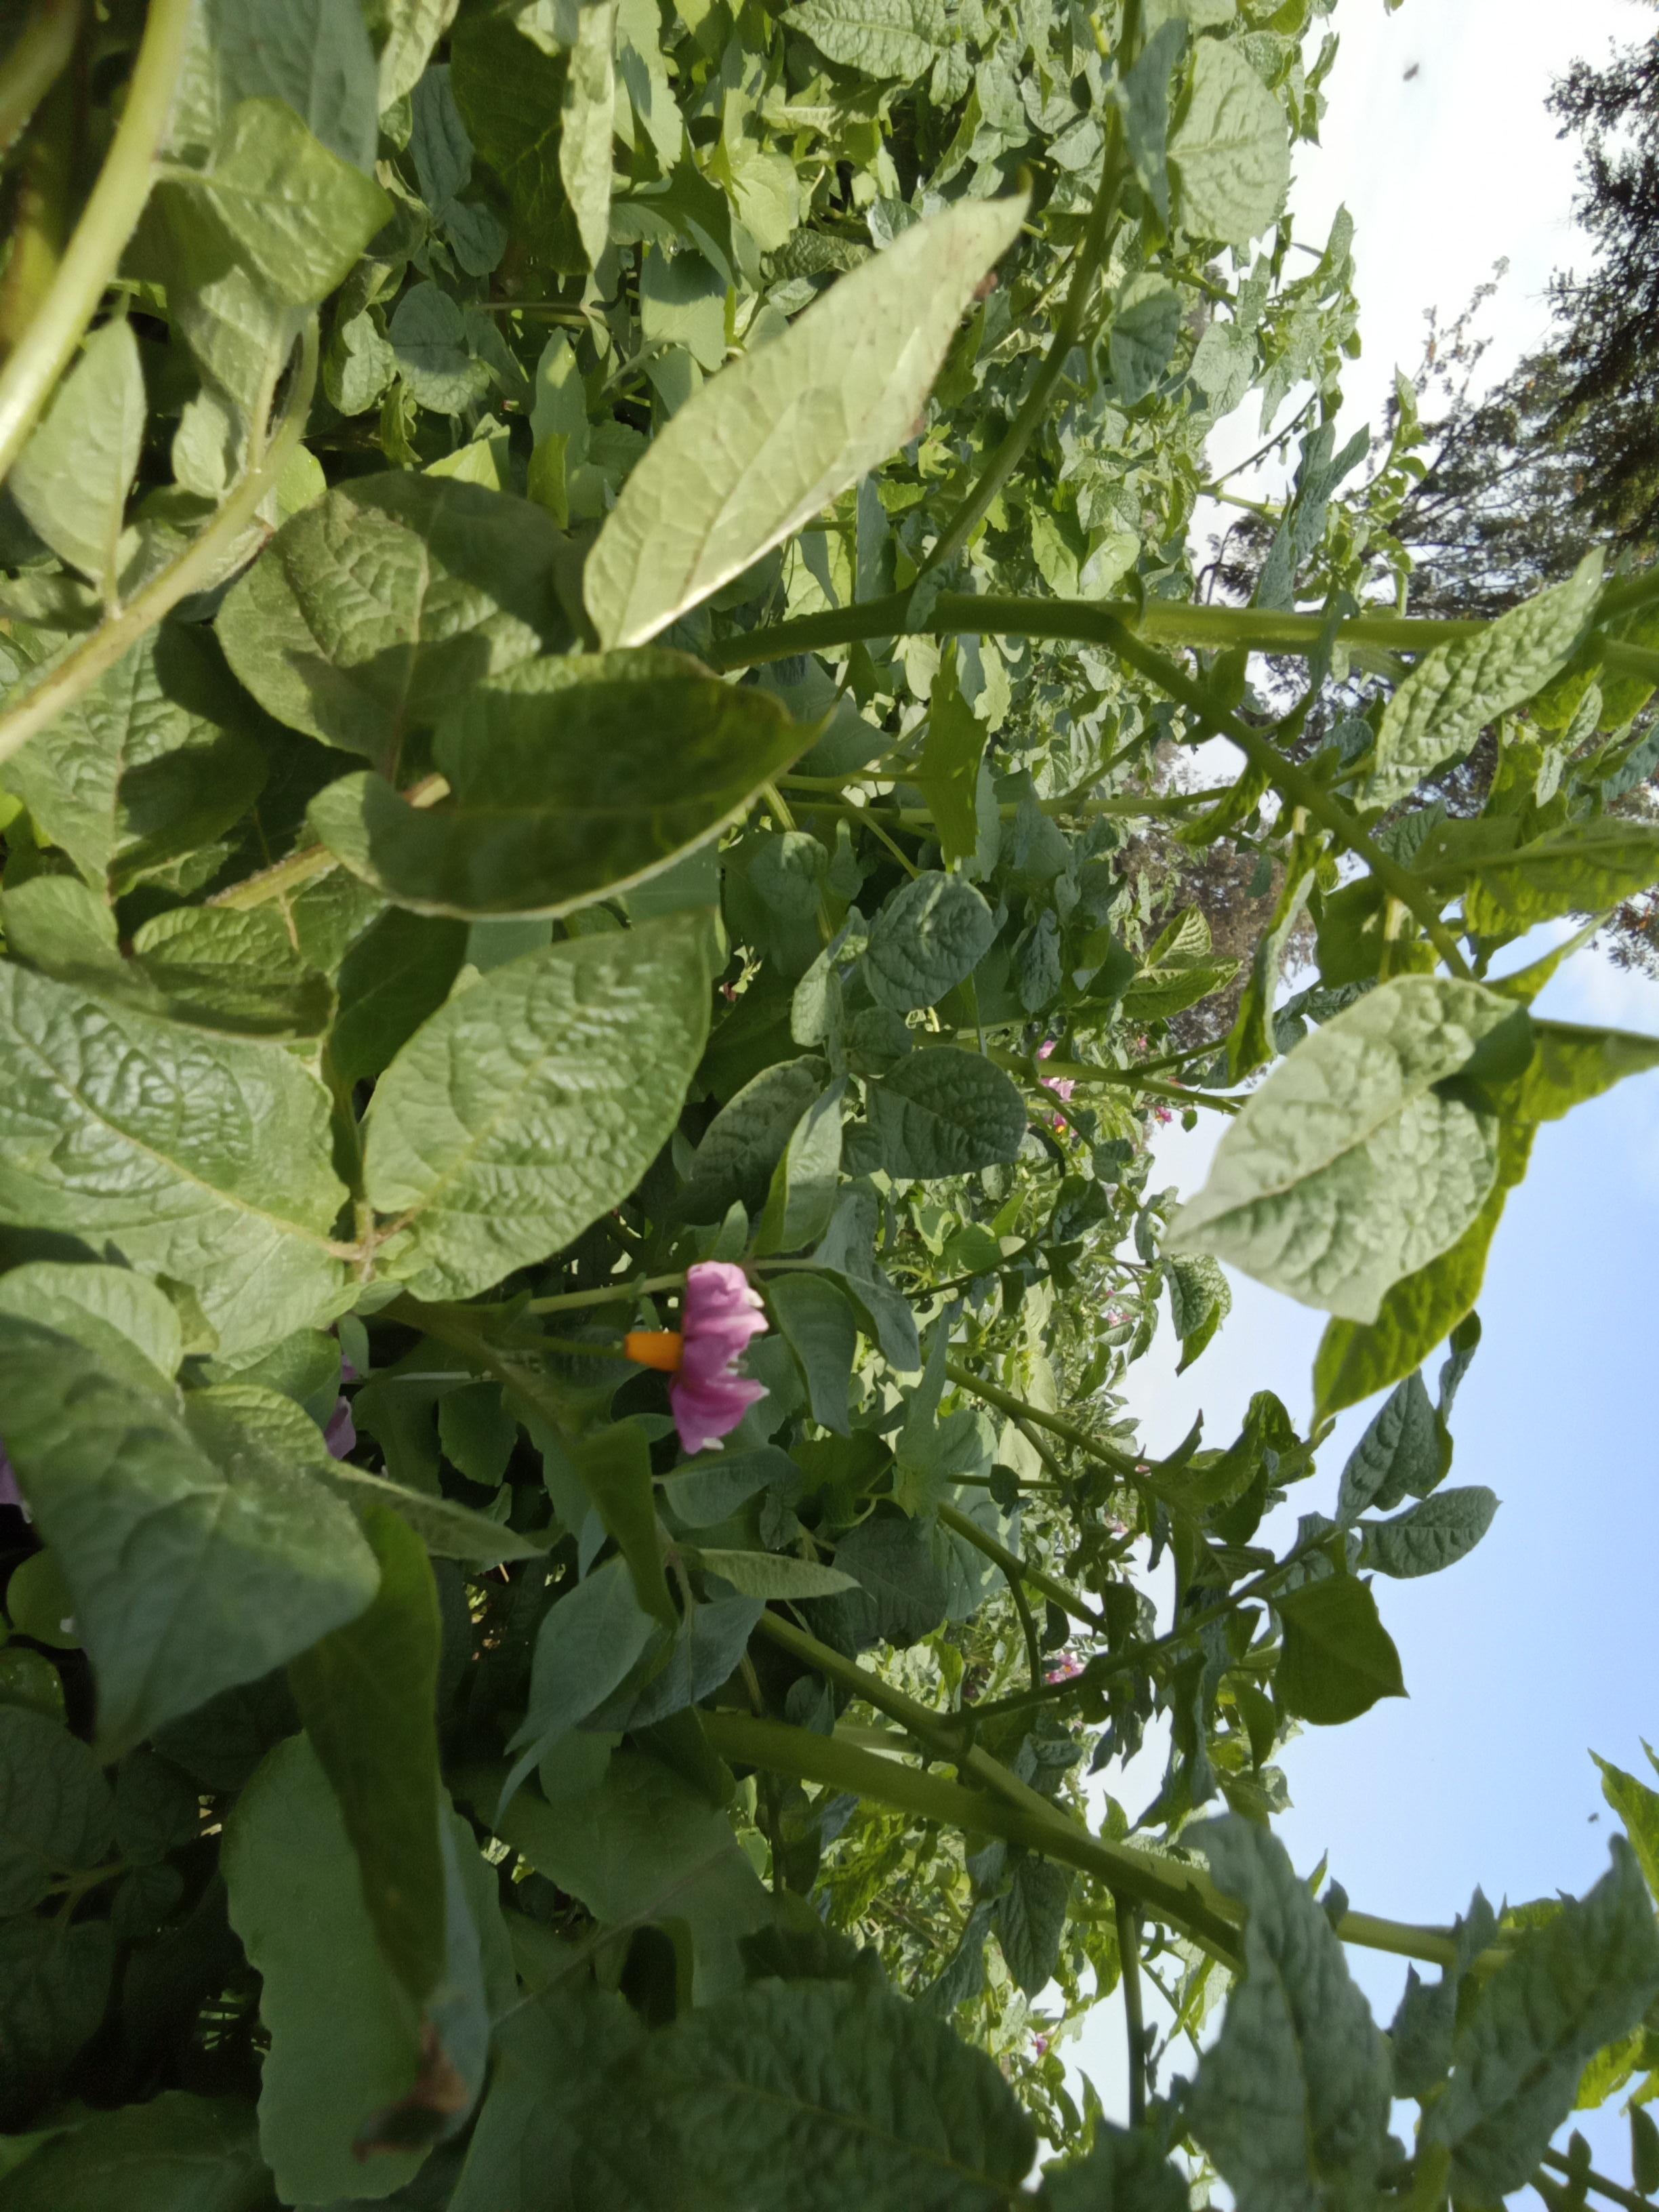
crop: potato
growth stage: vegetative
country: Kenya
